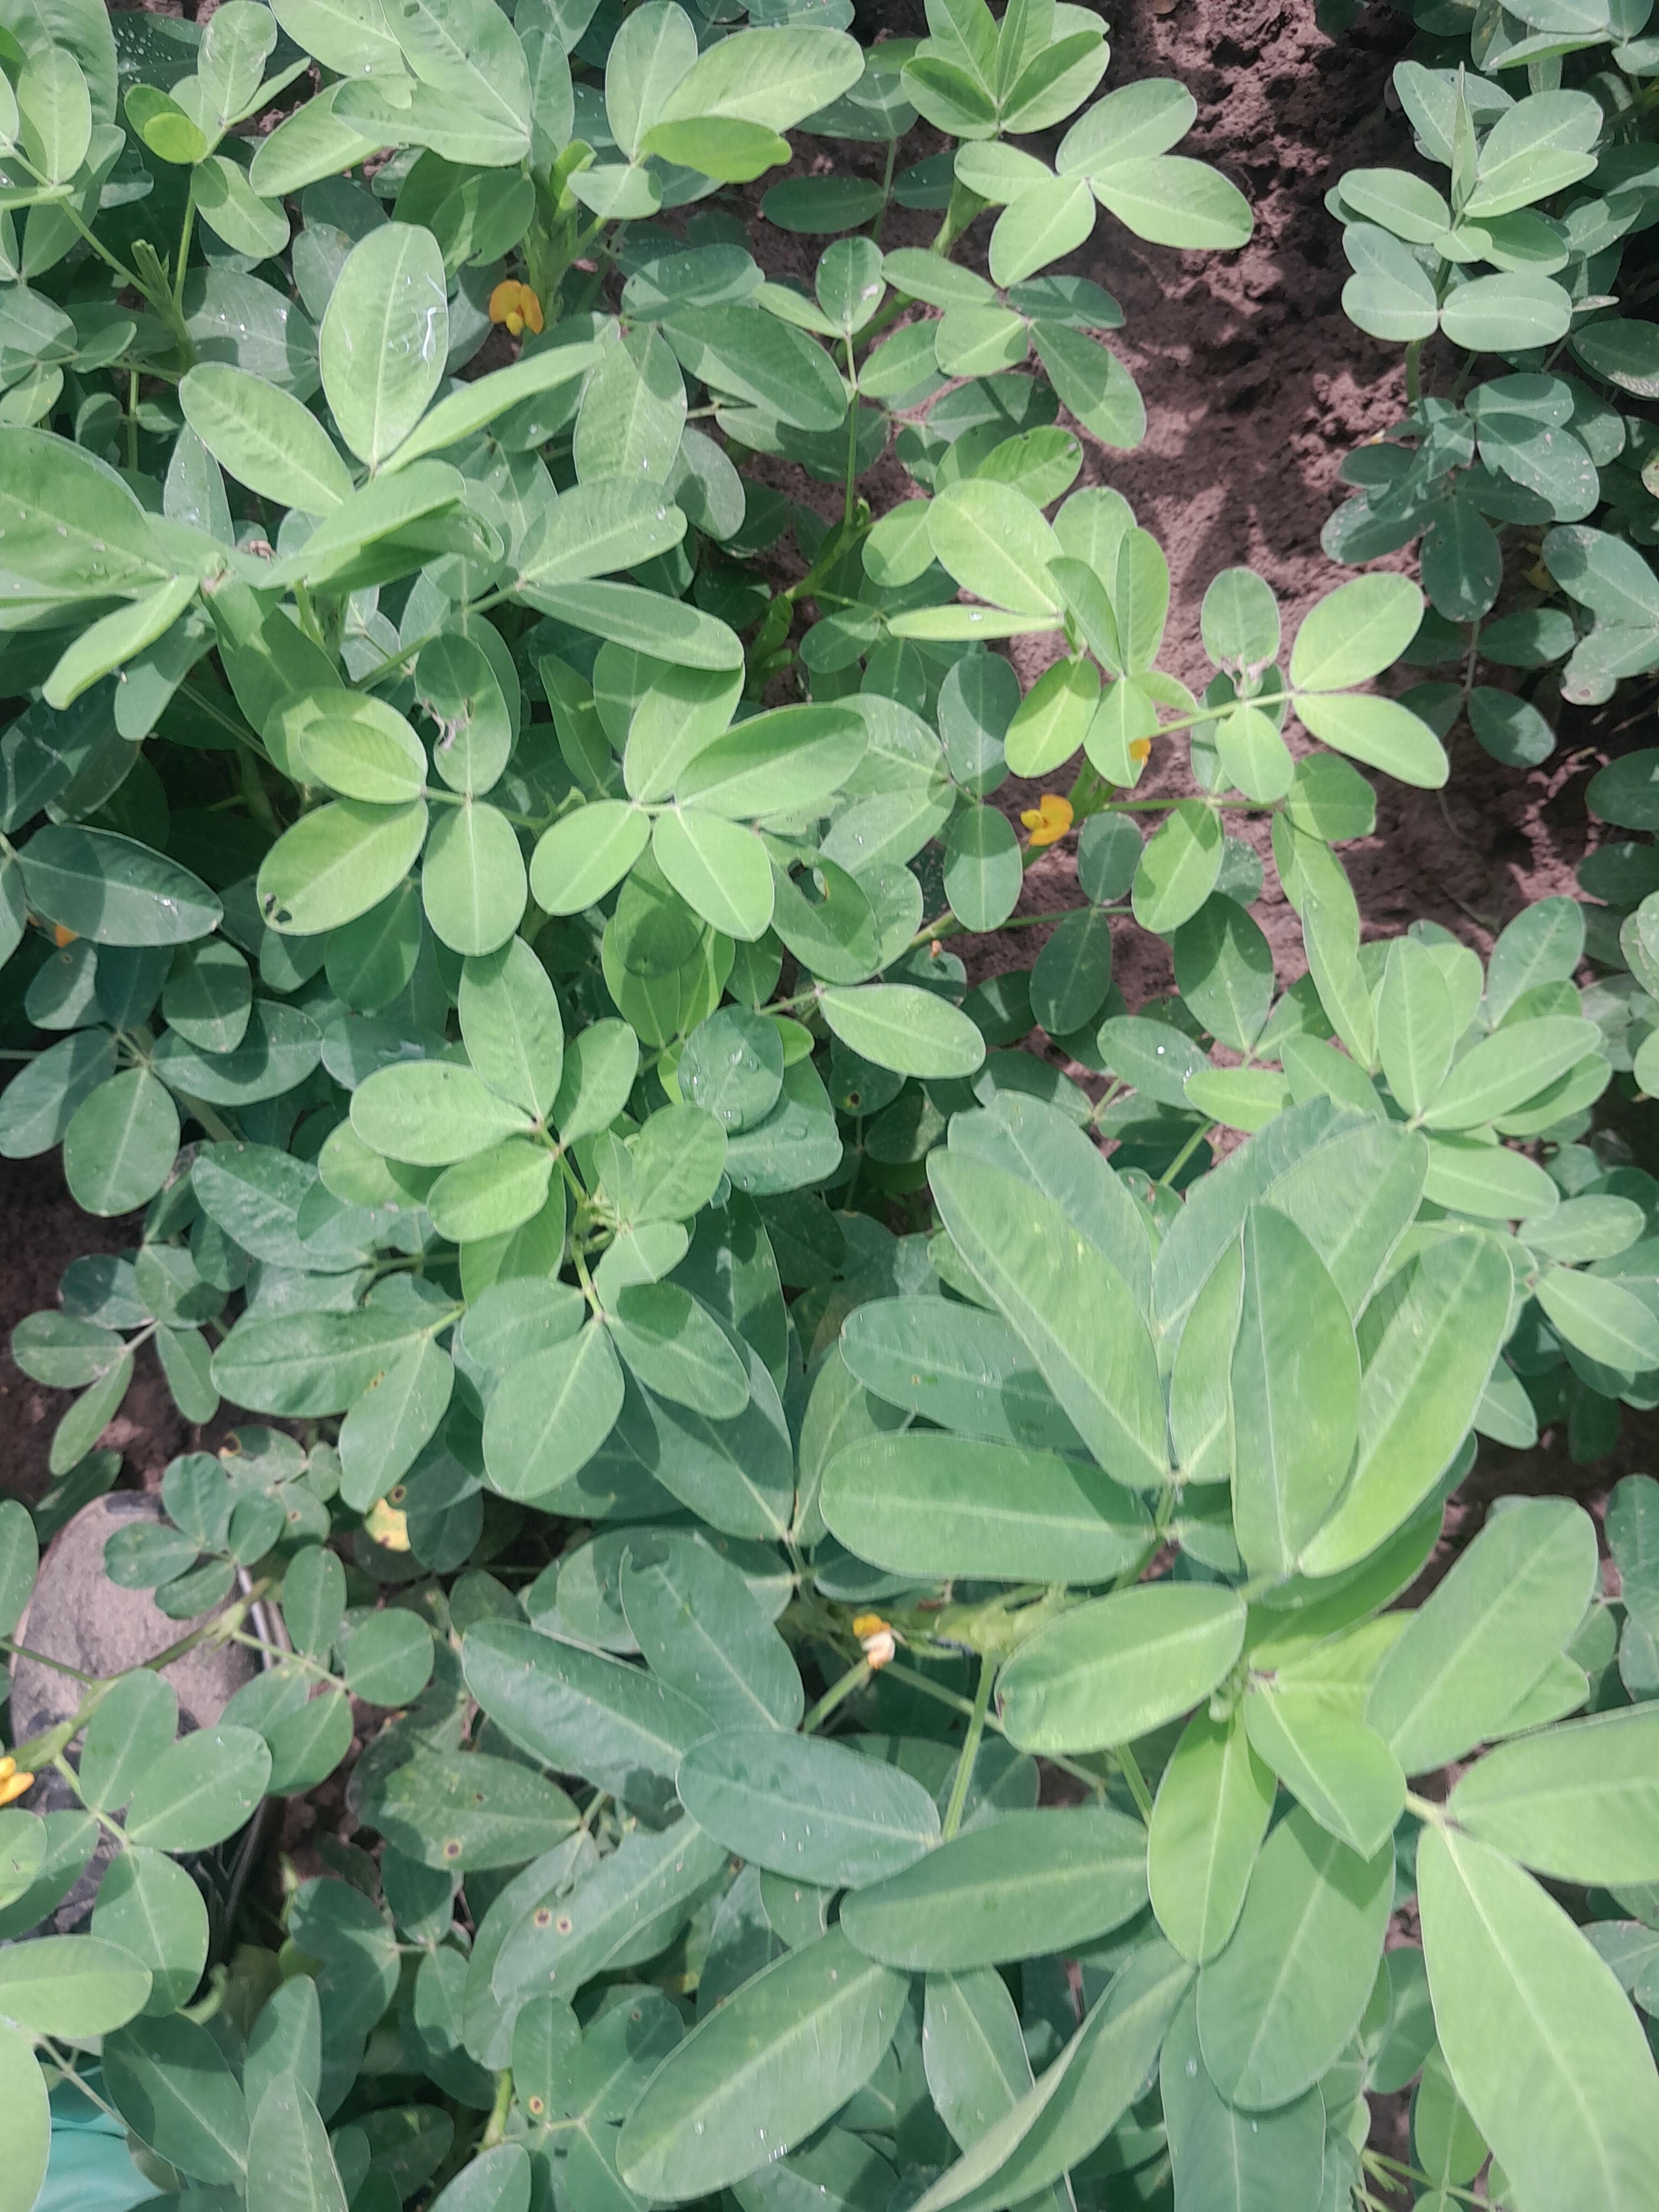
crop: groundnut
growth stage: flowering
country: Senegal
